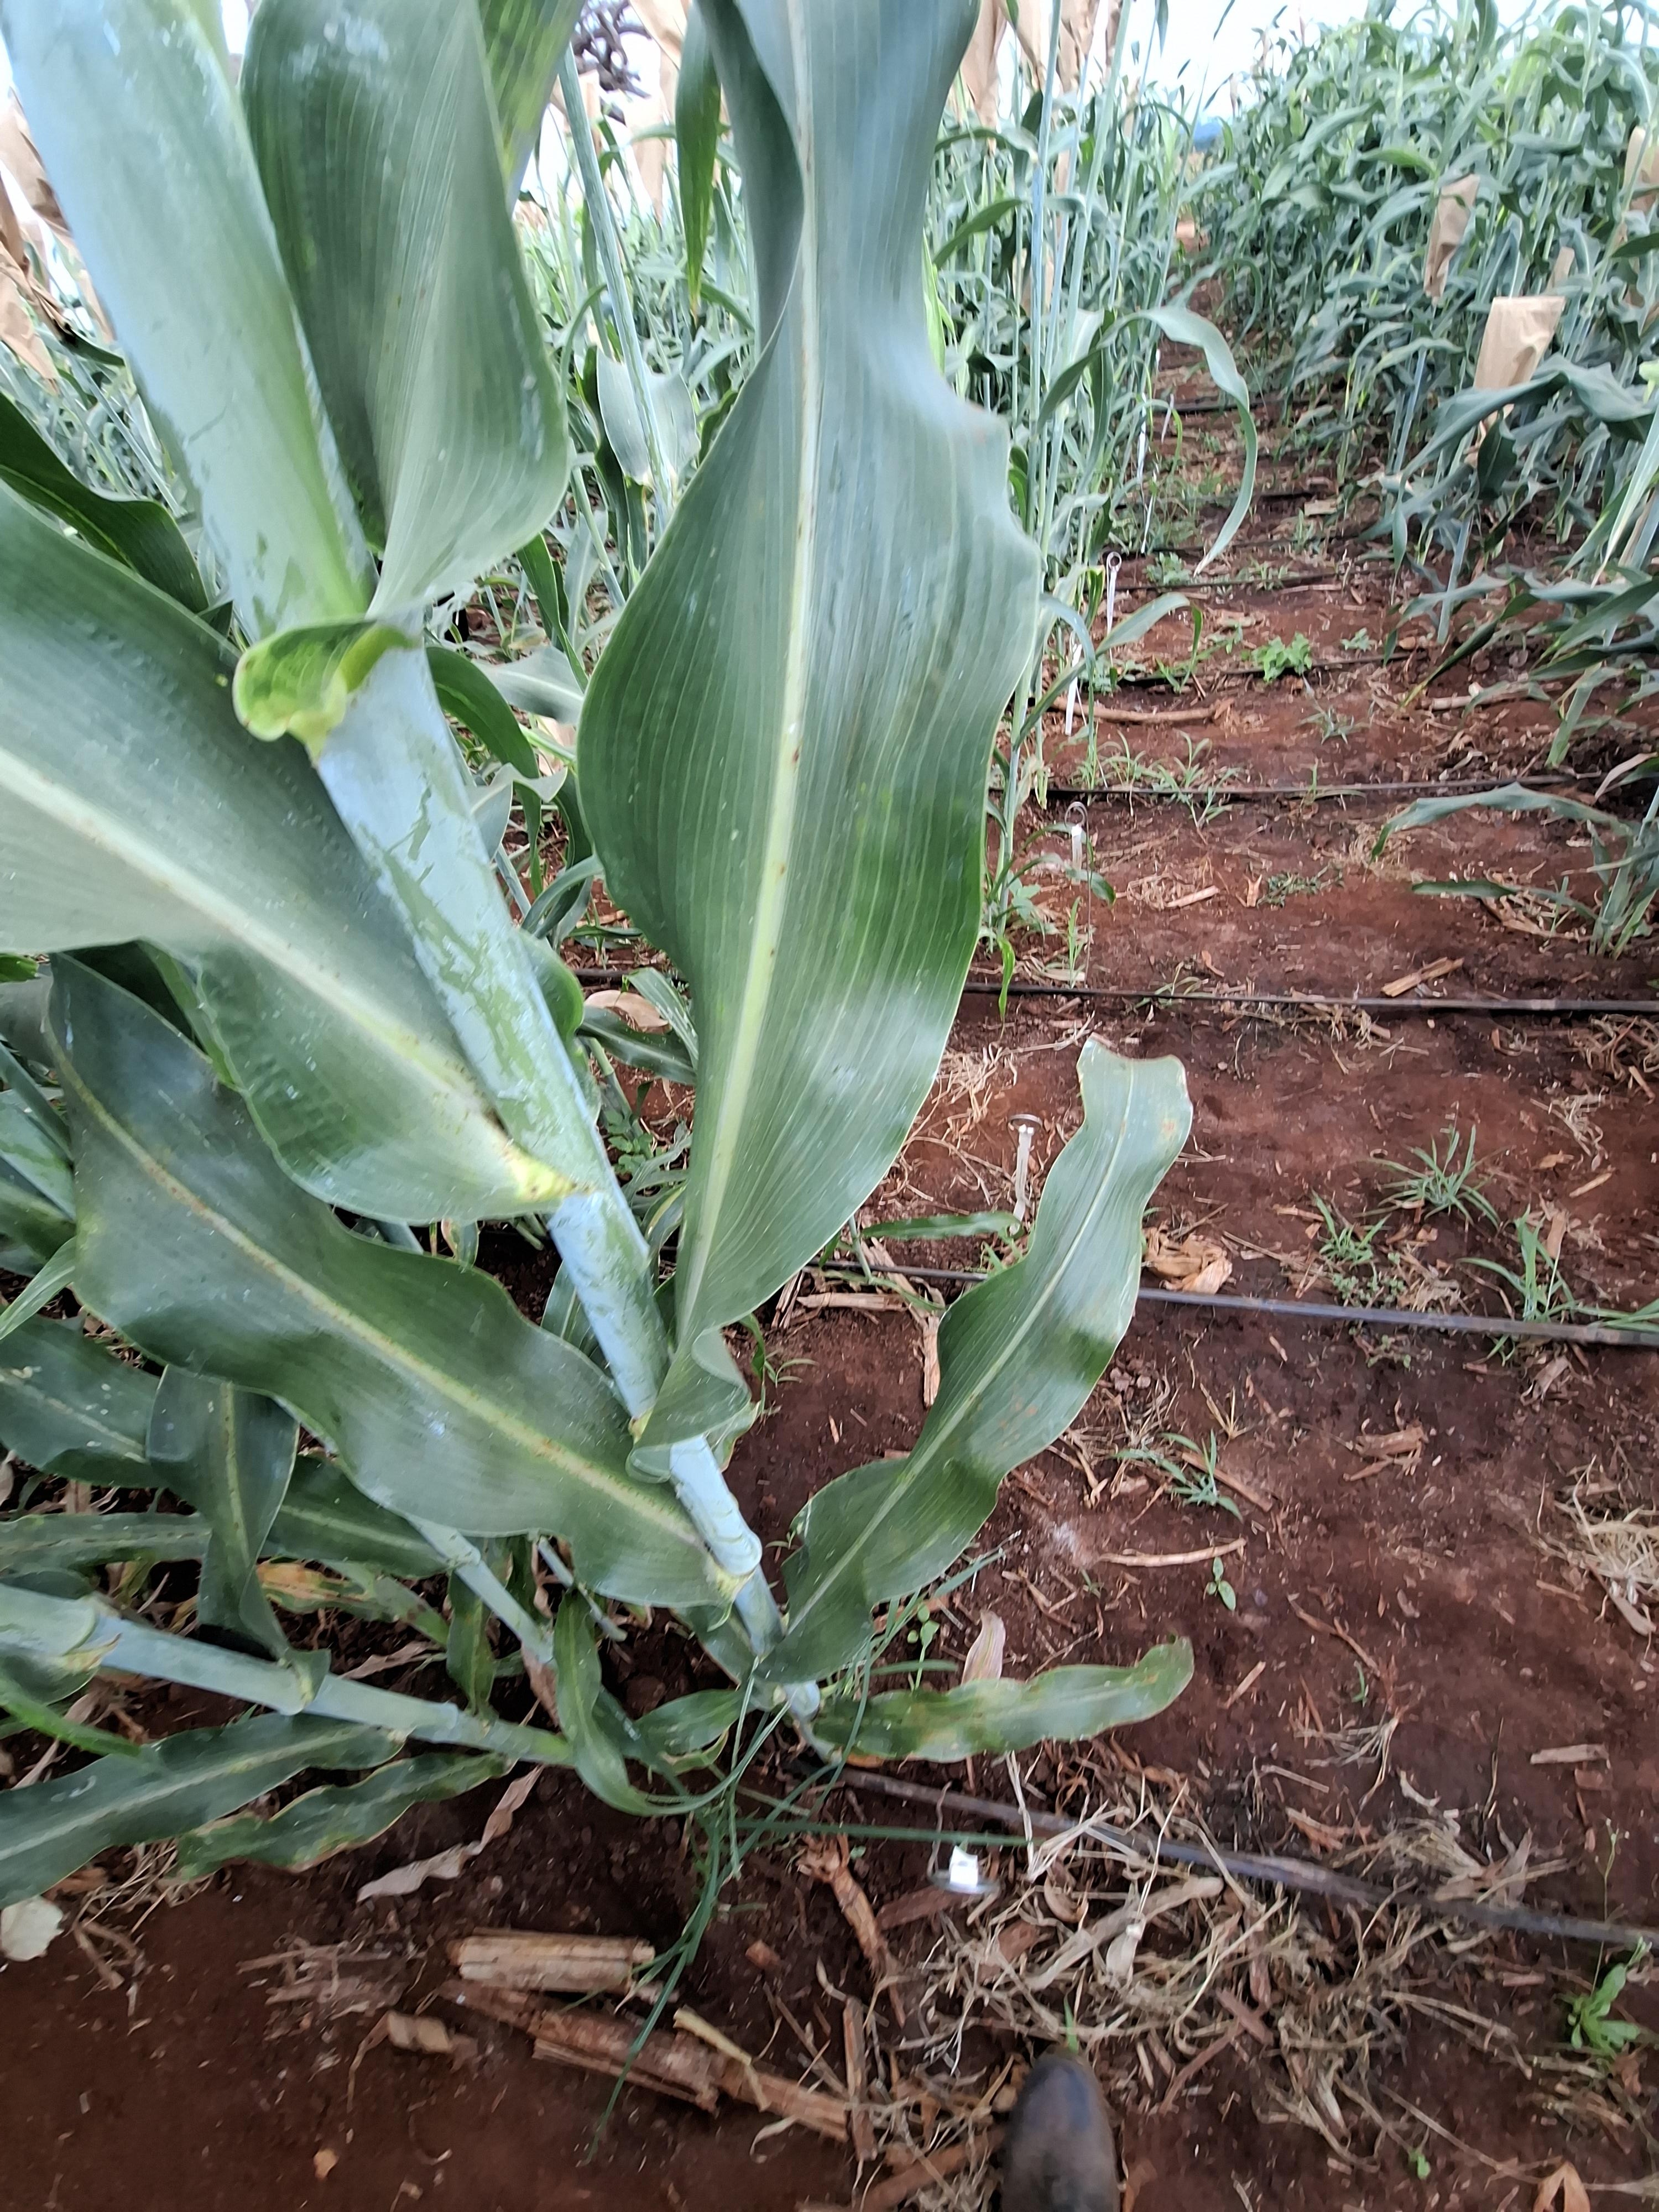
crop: sorghum
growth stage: heading tuber
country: Kenya
